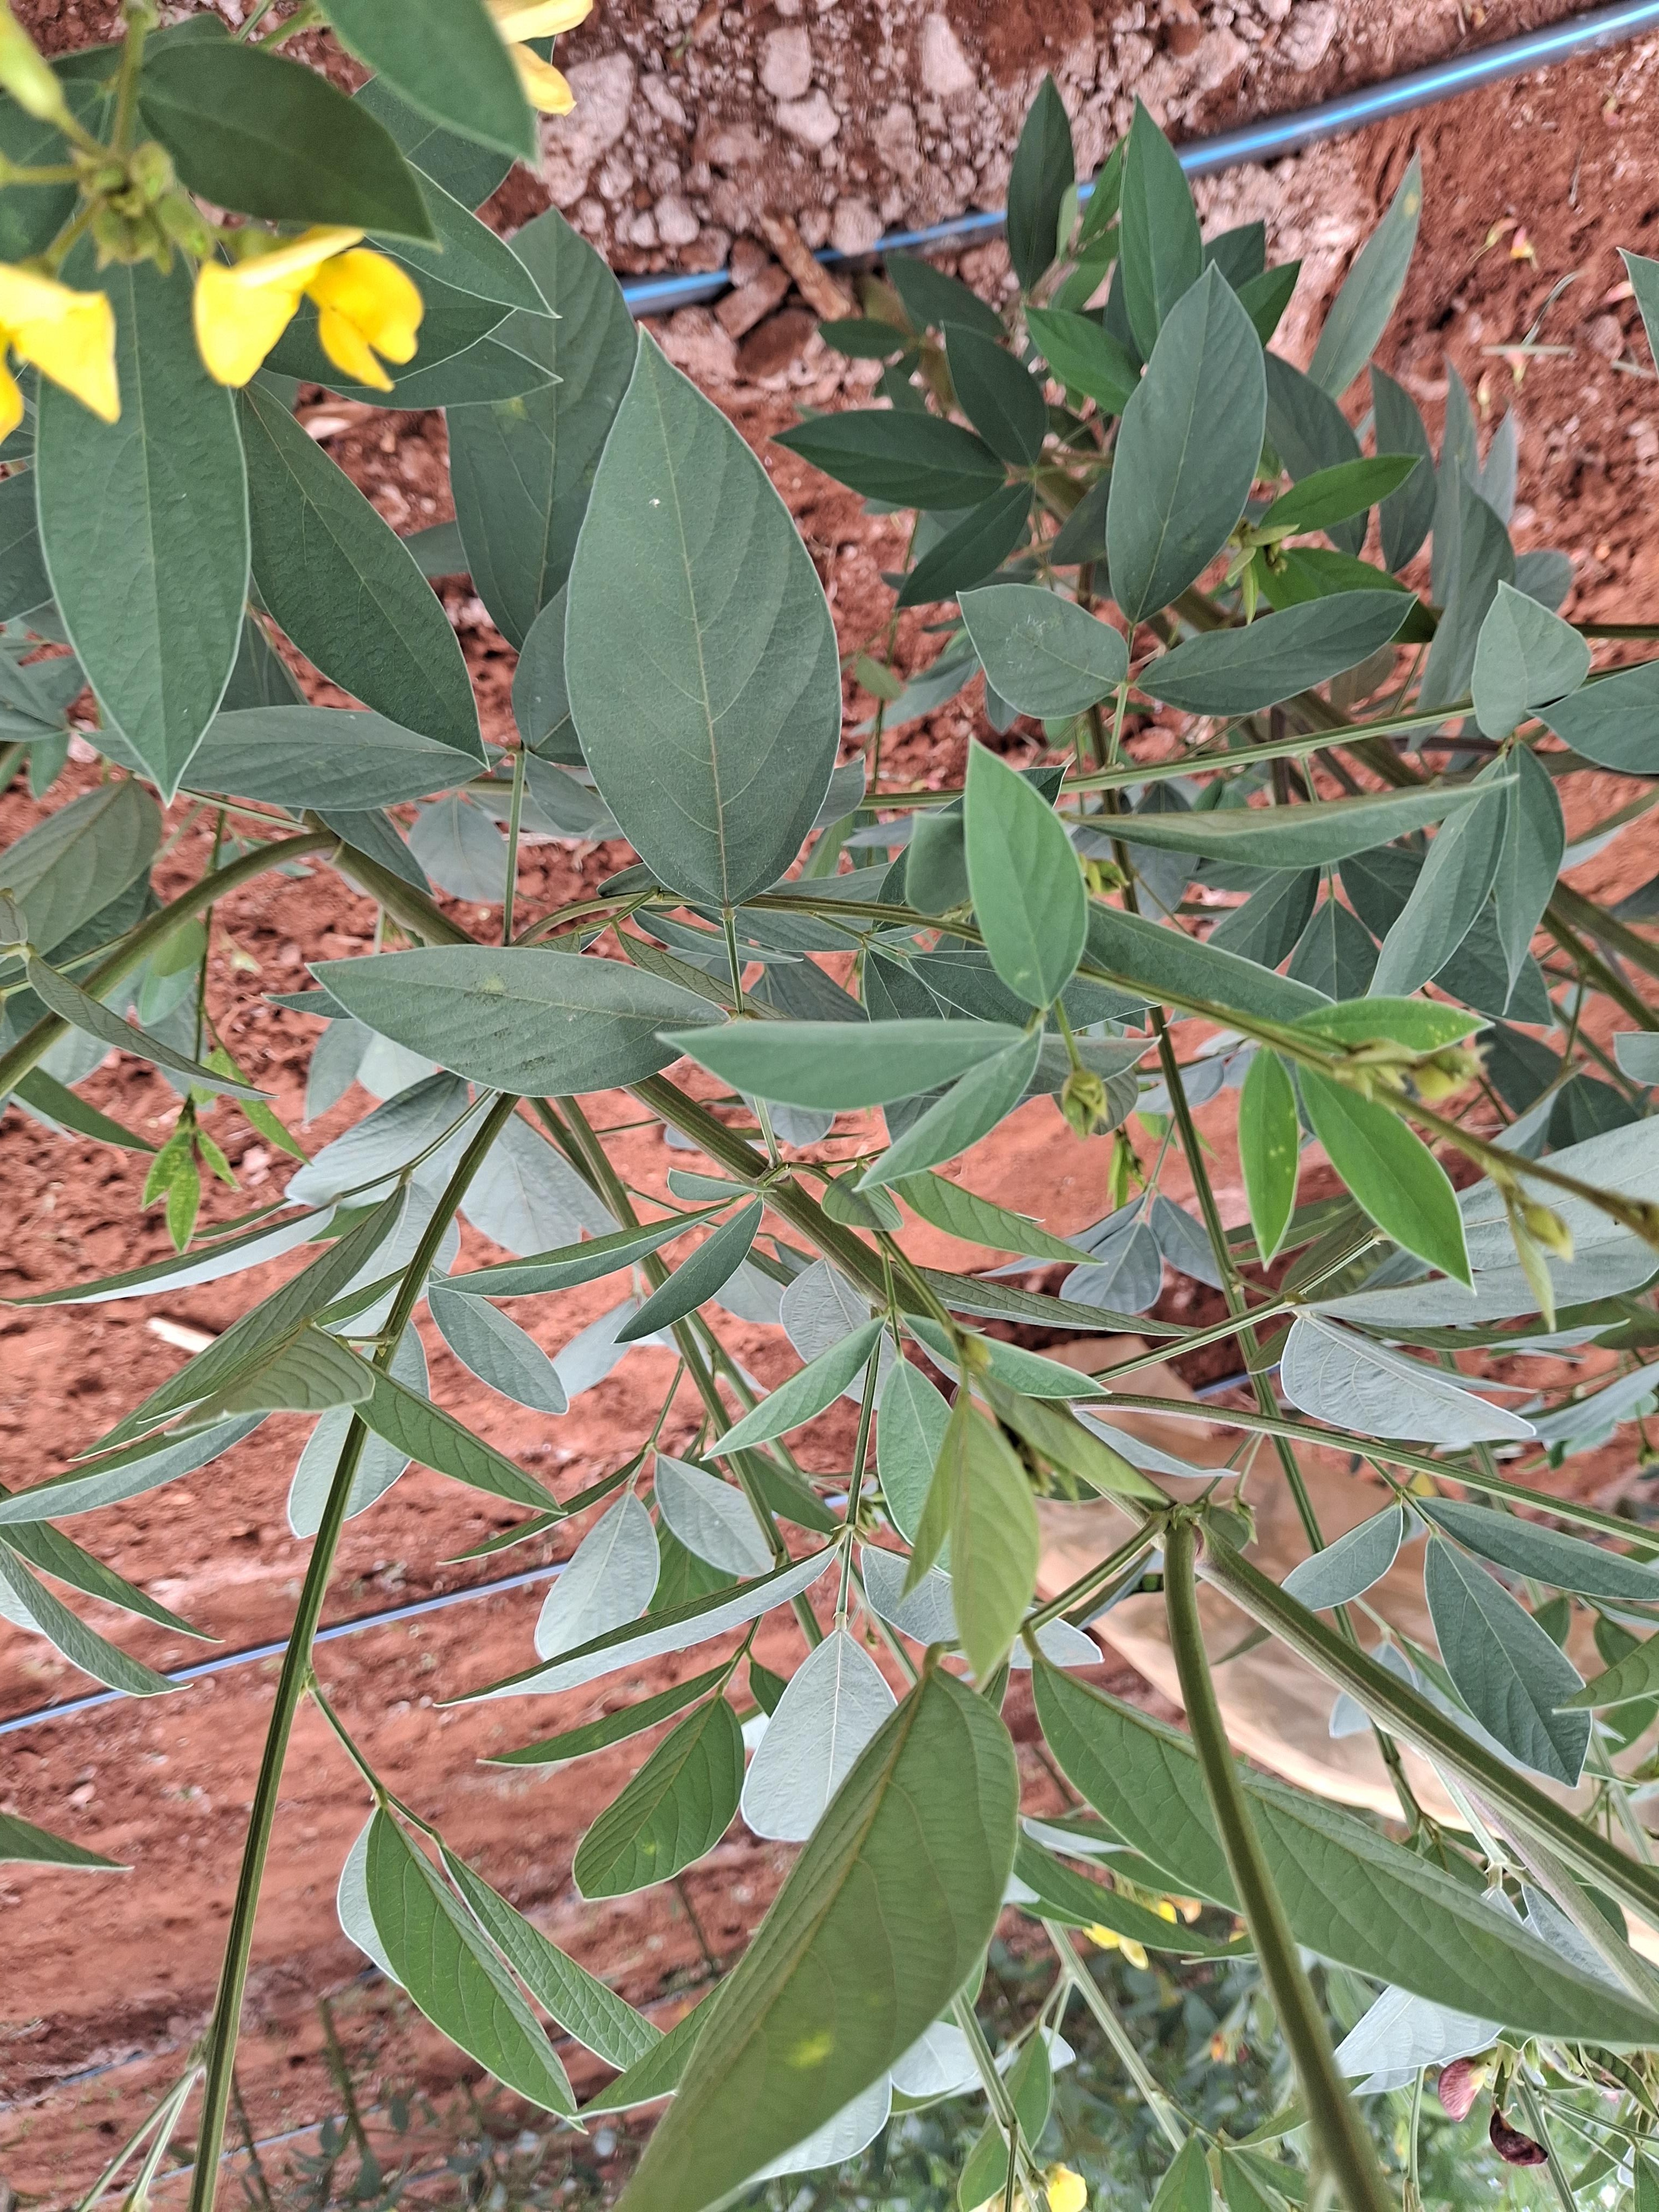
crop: pigeonpea
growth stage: flowering
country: Kenya
